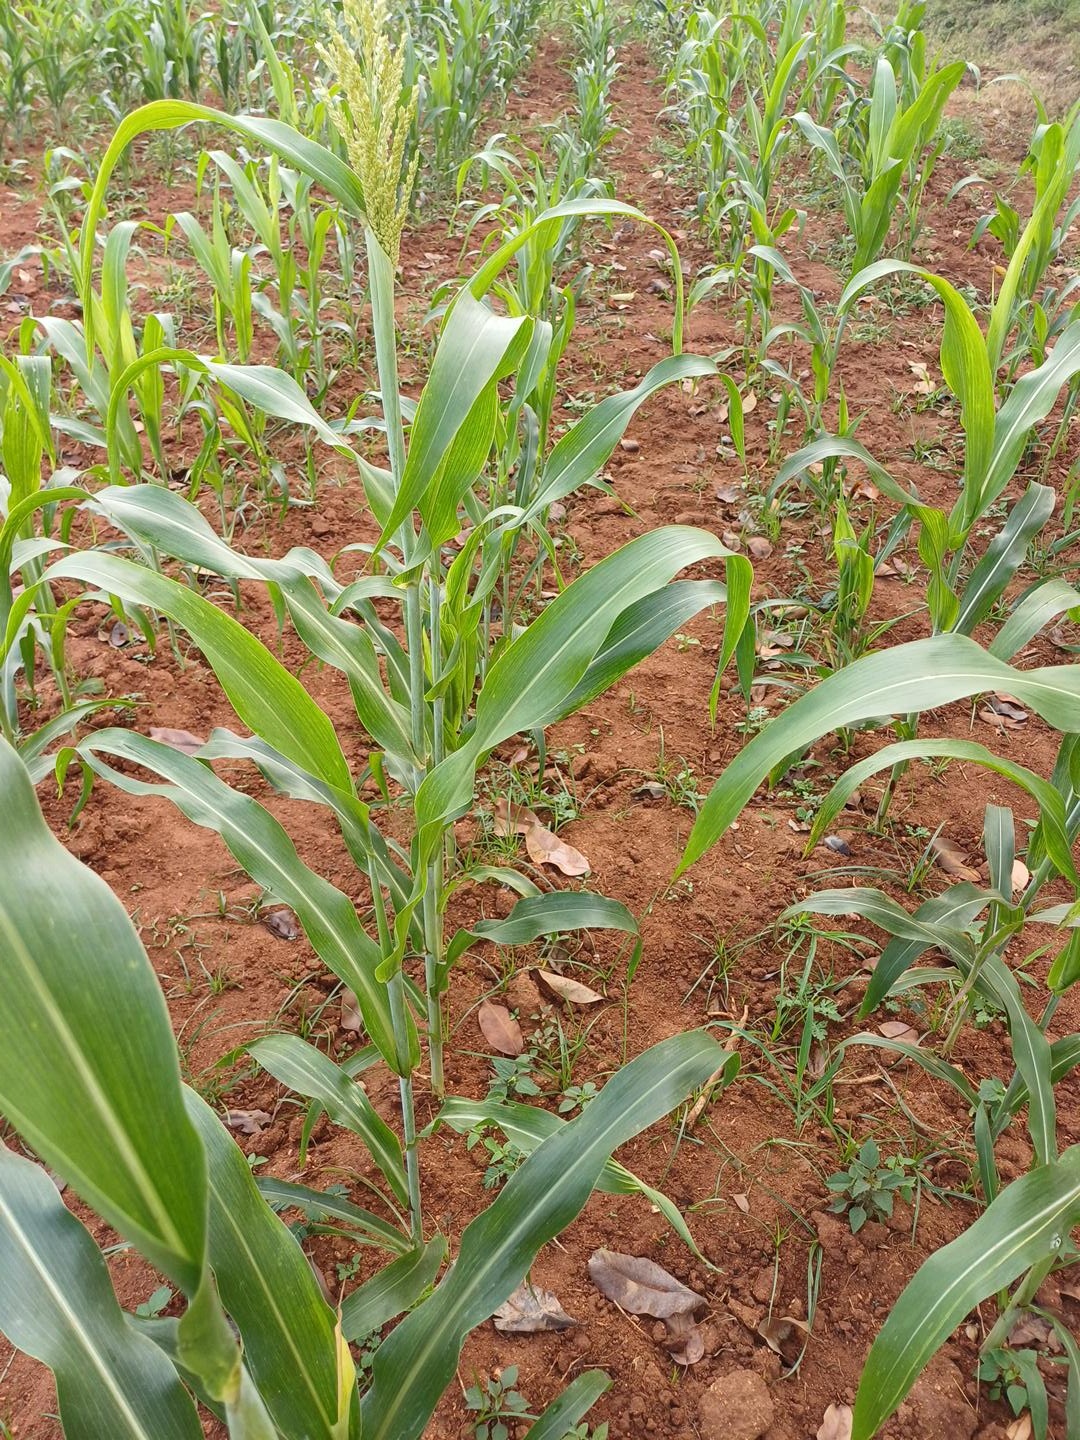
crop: sorghum
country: Kenya
